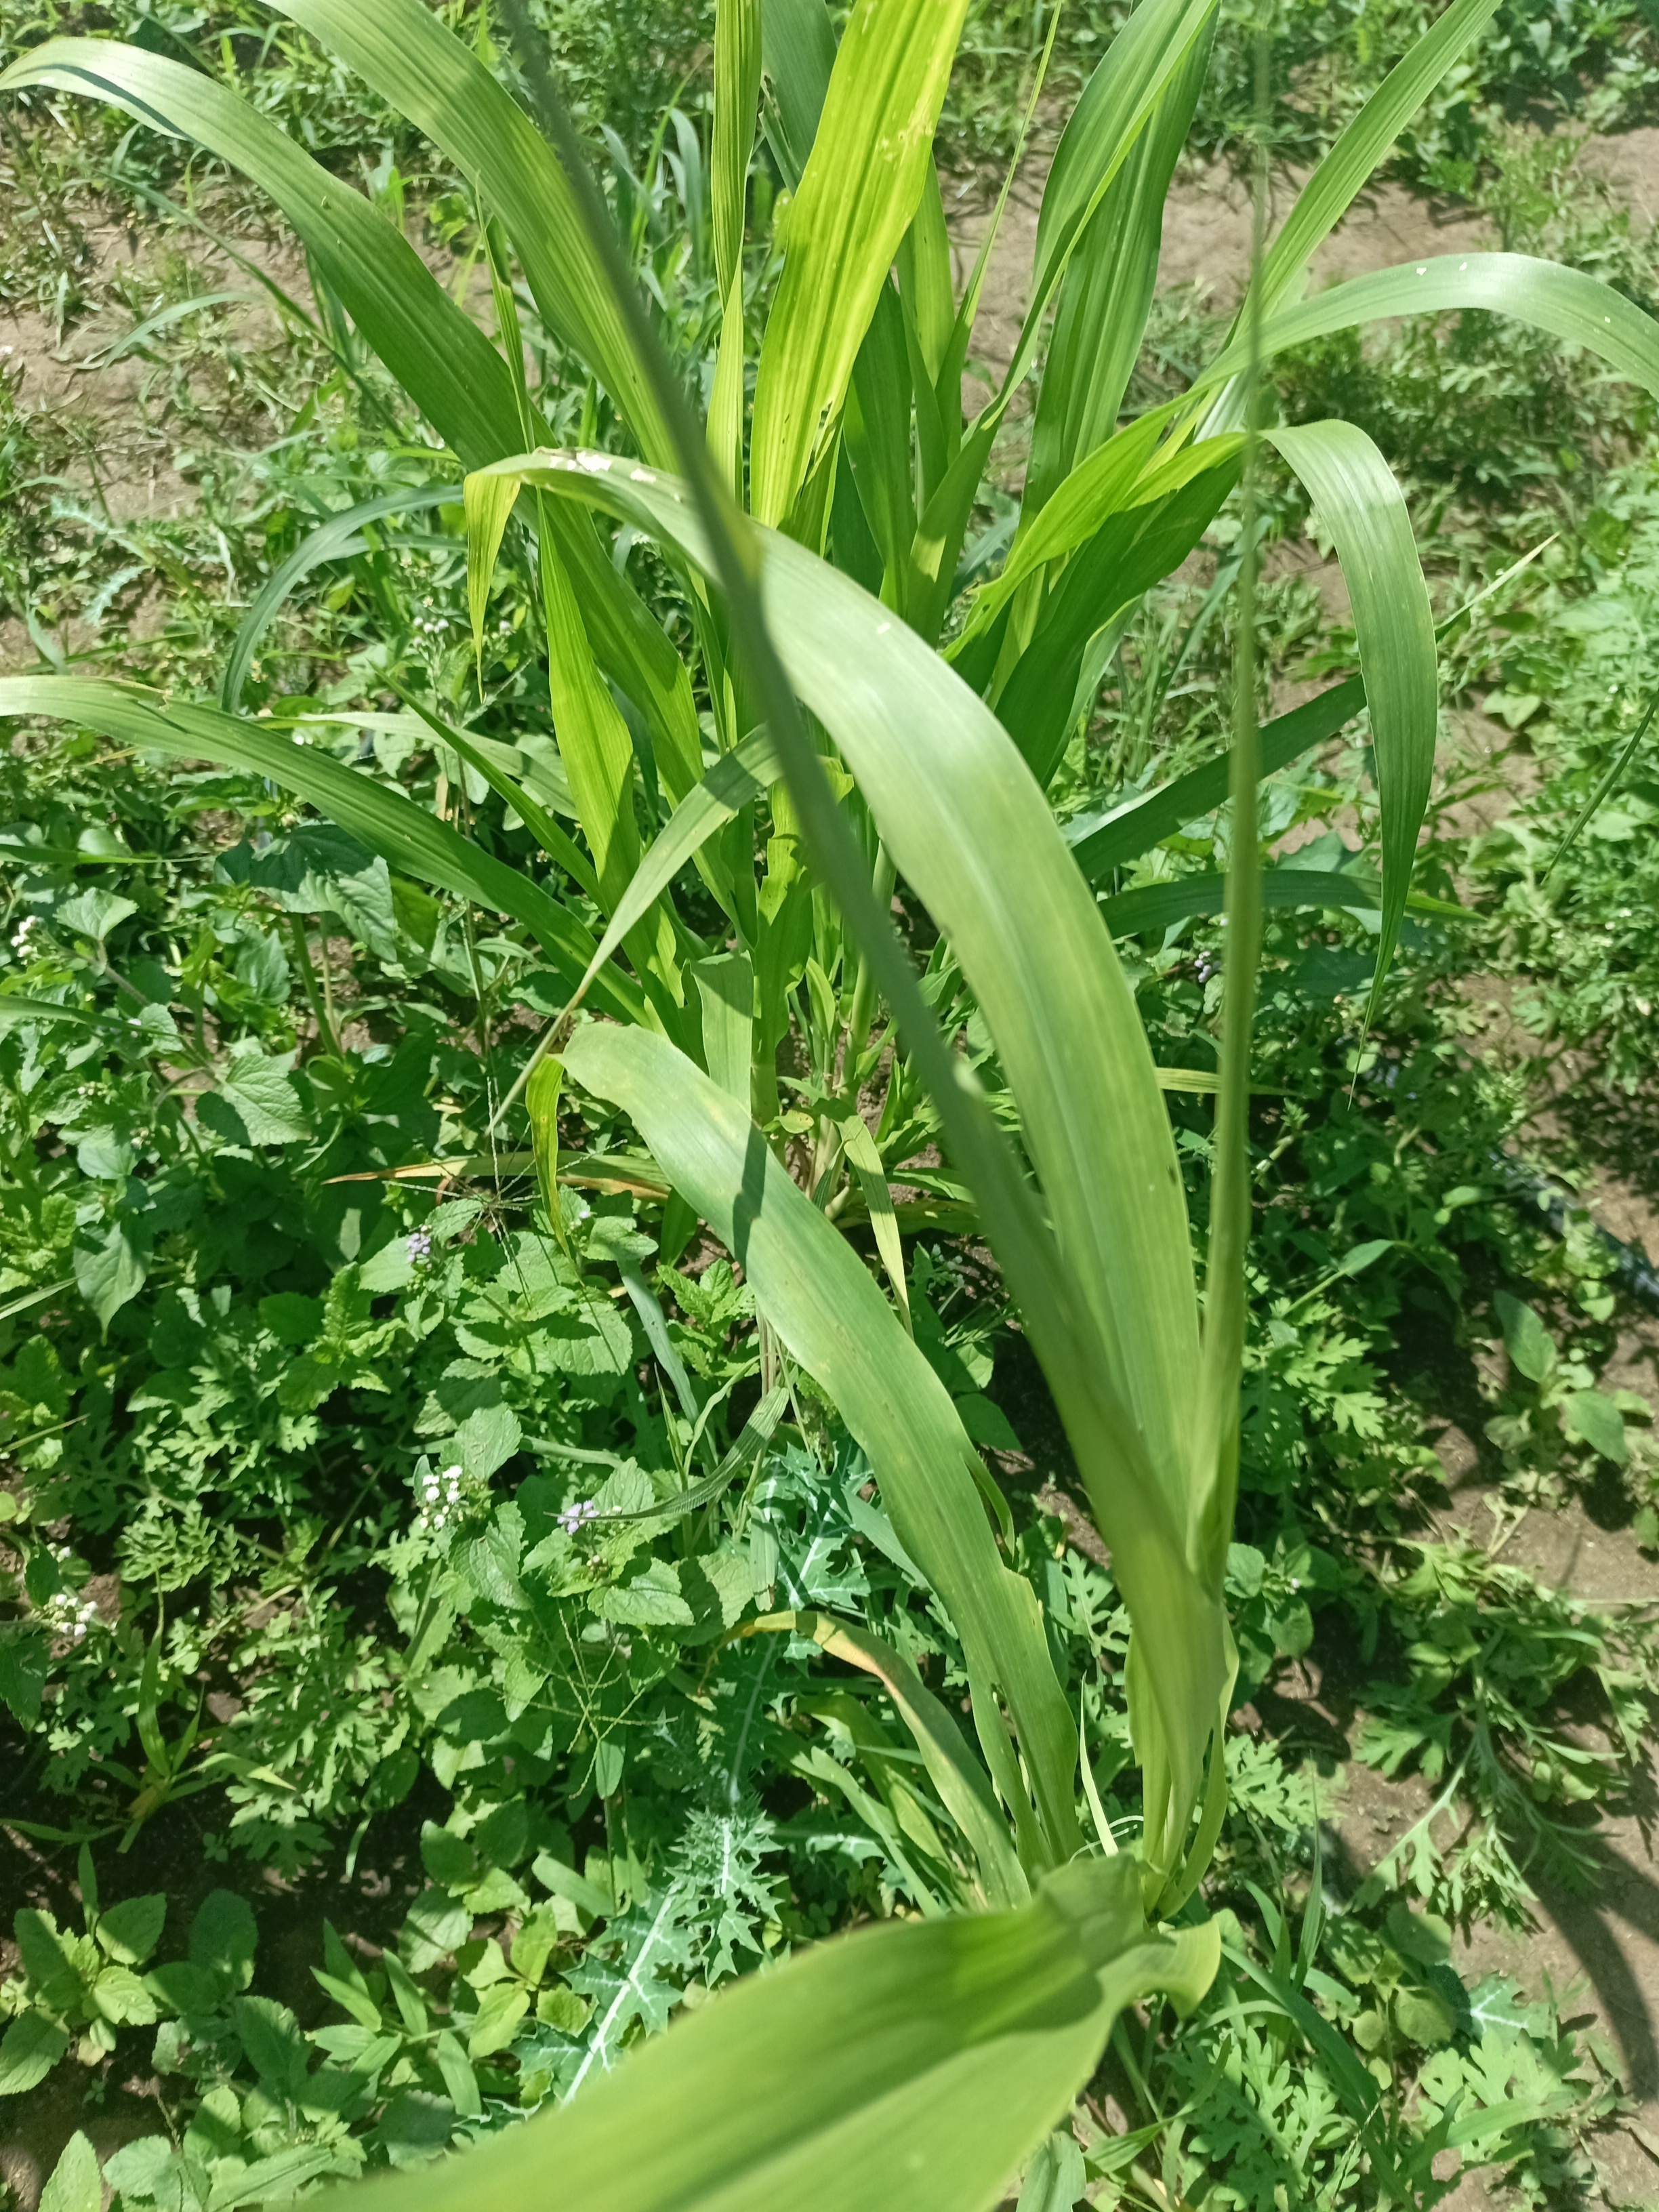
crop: pearl millet
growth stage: heading tuber
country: Tanzania
